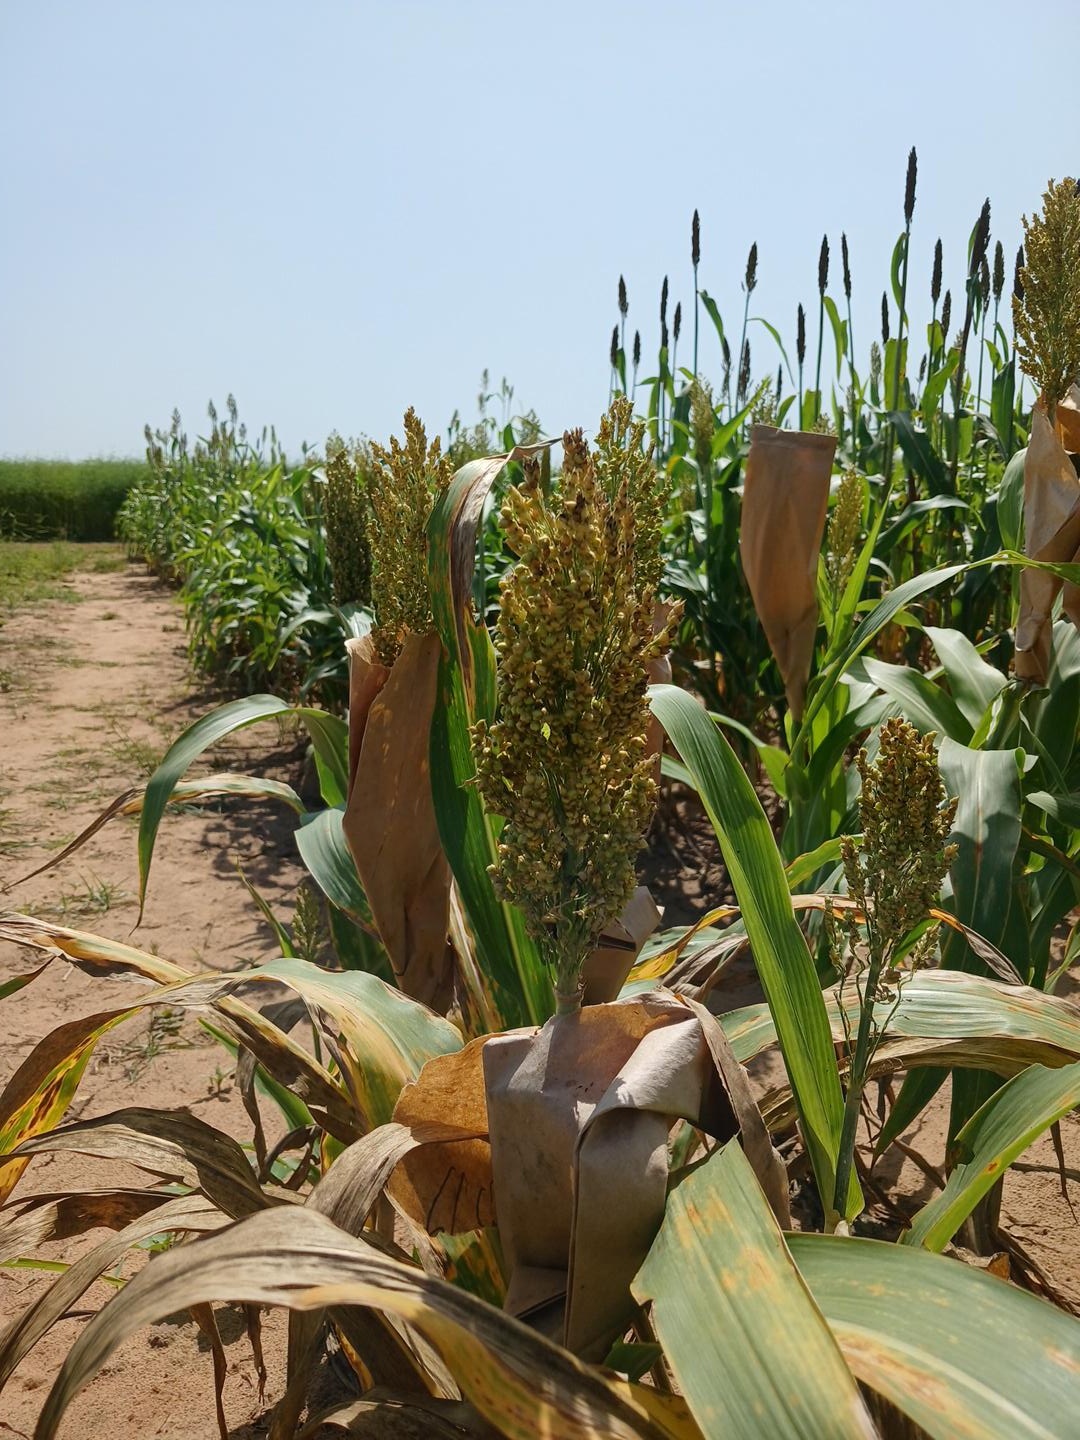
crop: sorghum
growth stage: filling grain
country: Senegal
